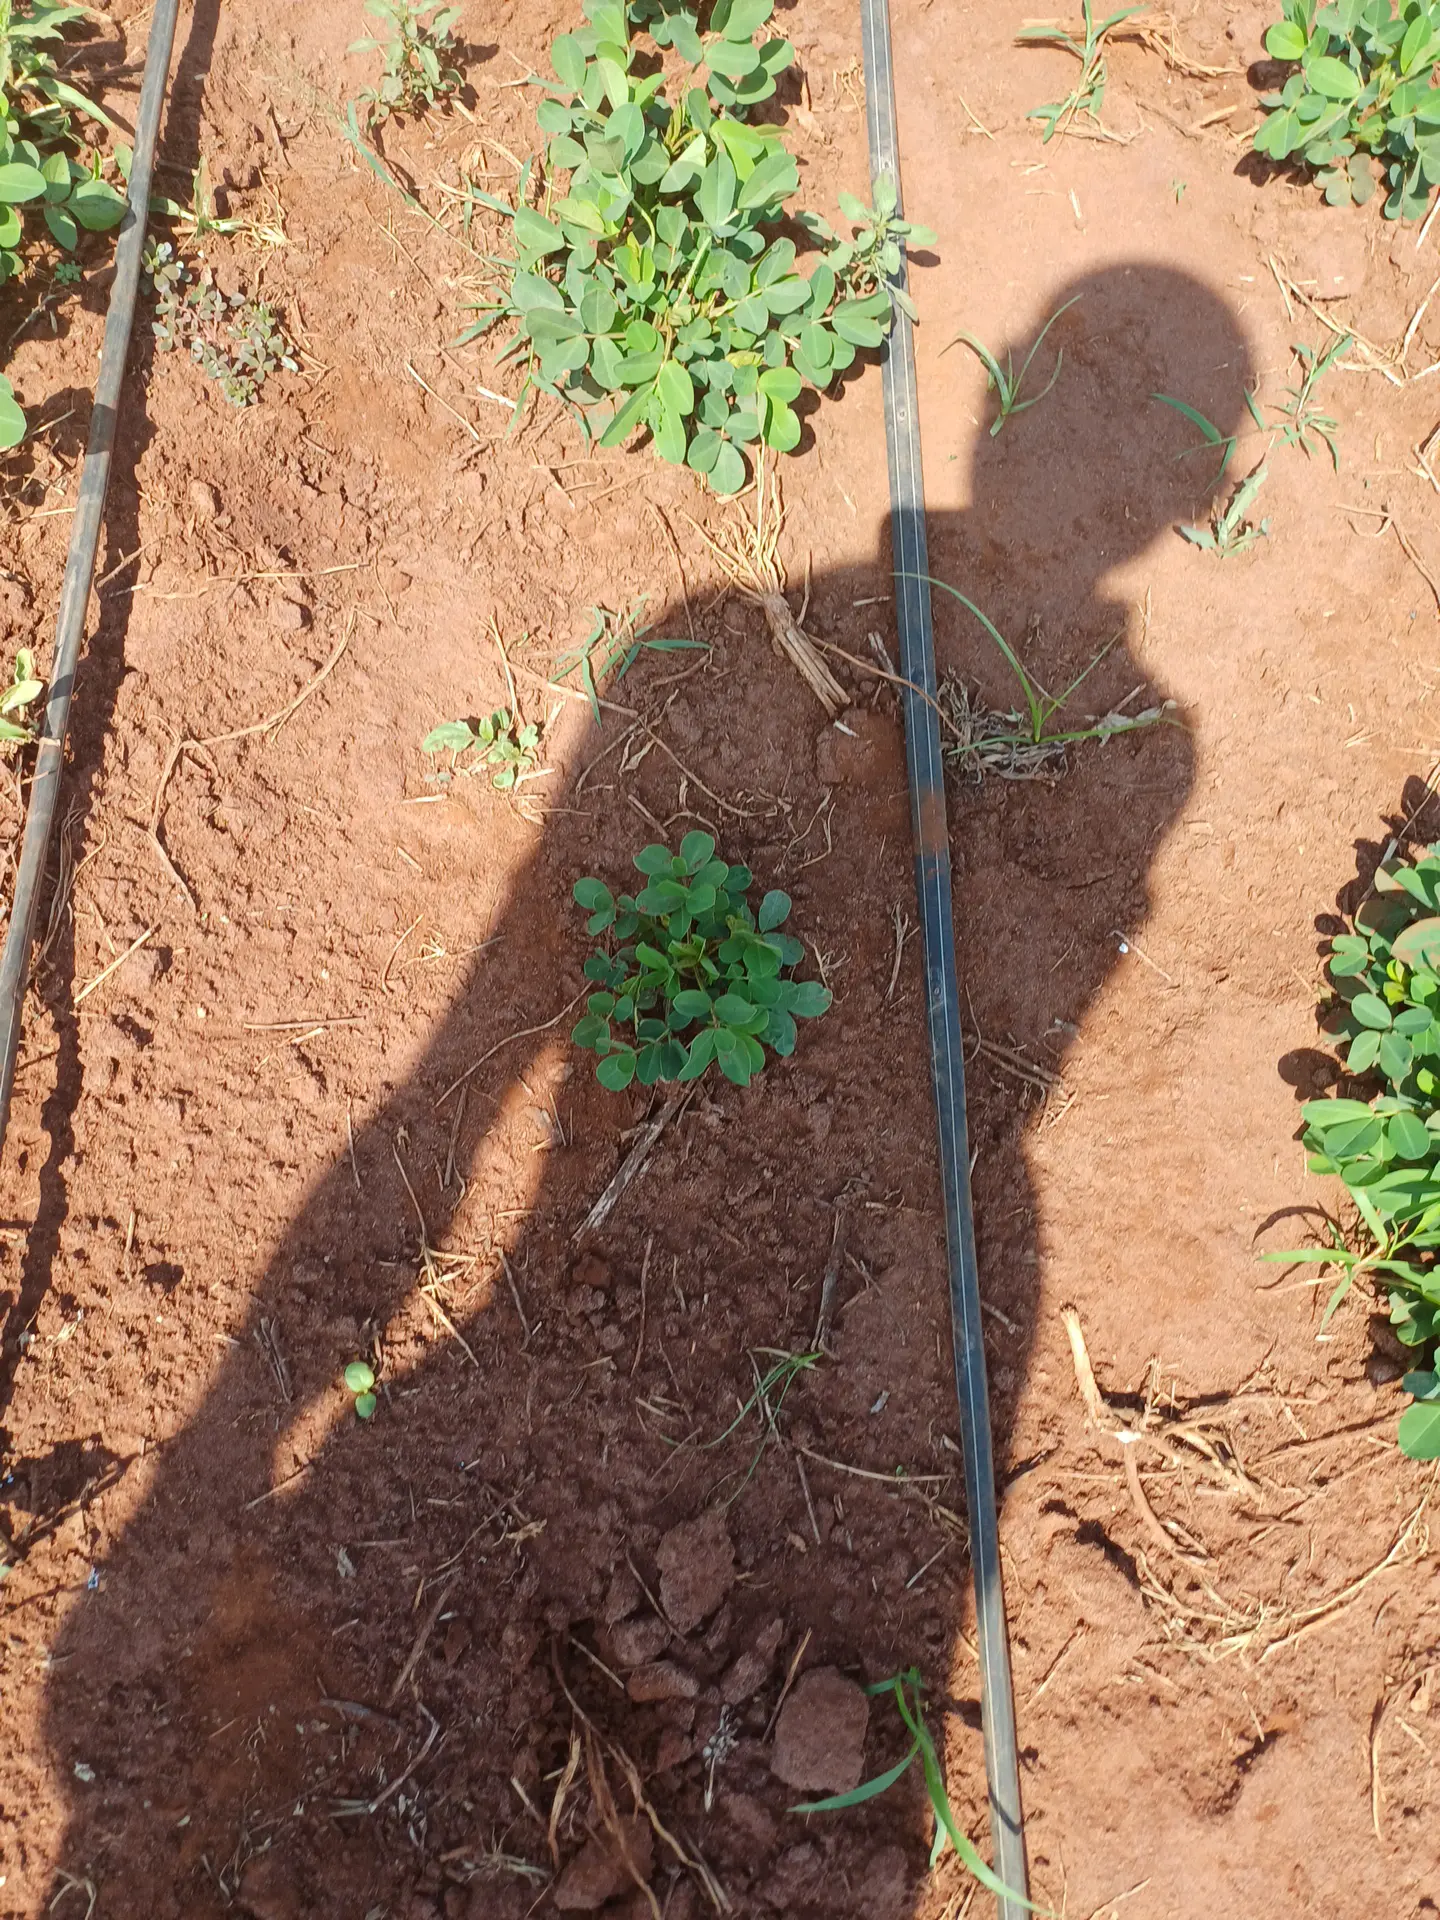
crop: groundnut
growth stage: vegetative
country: Kenya
